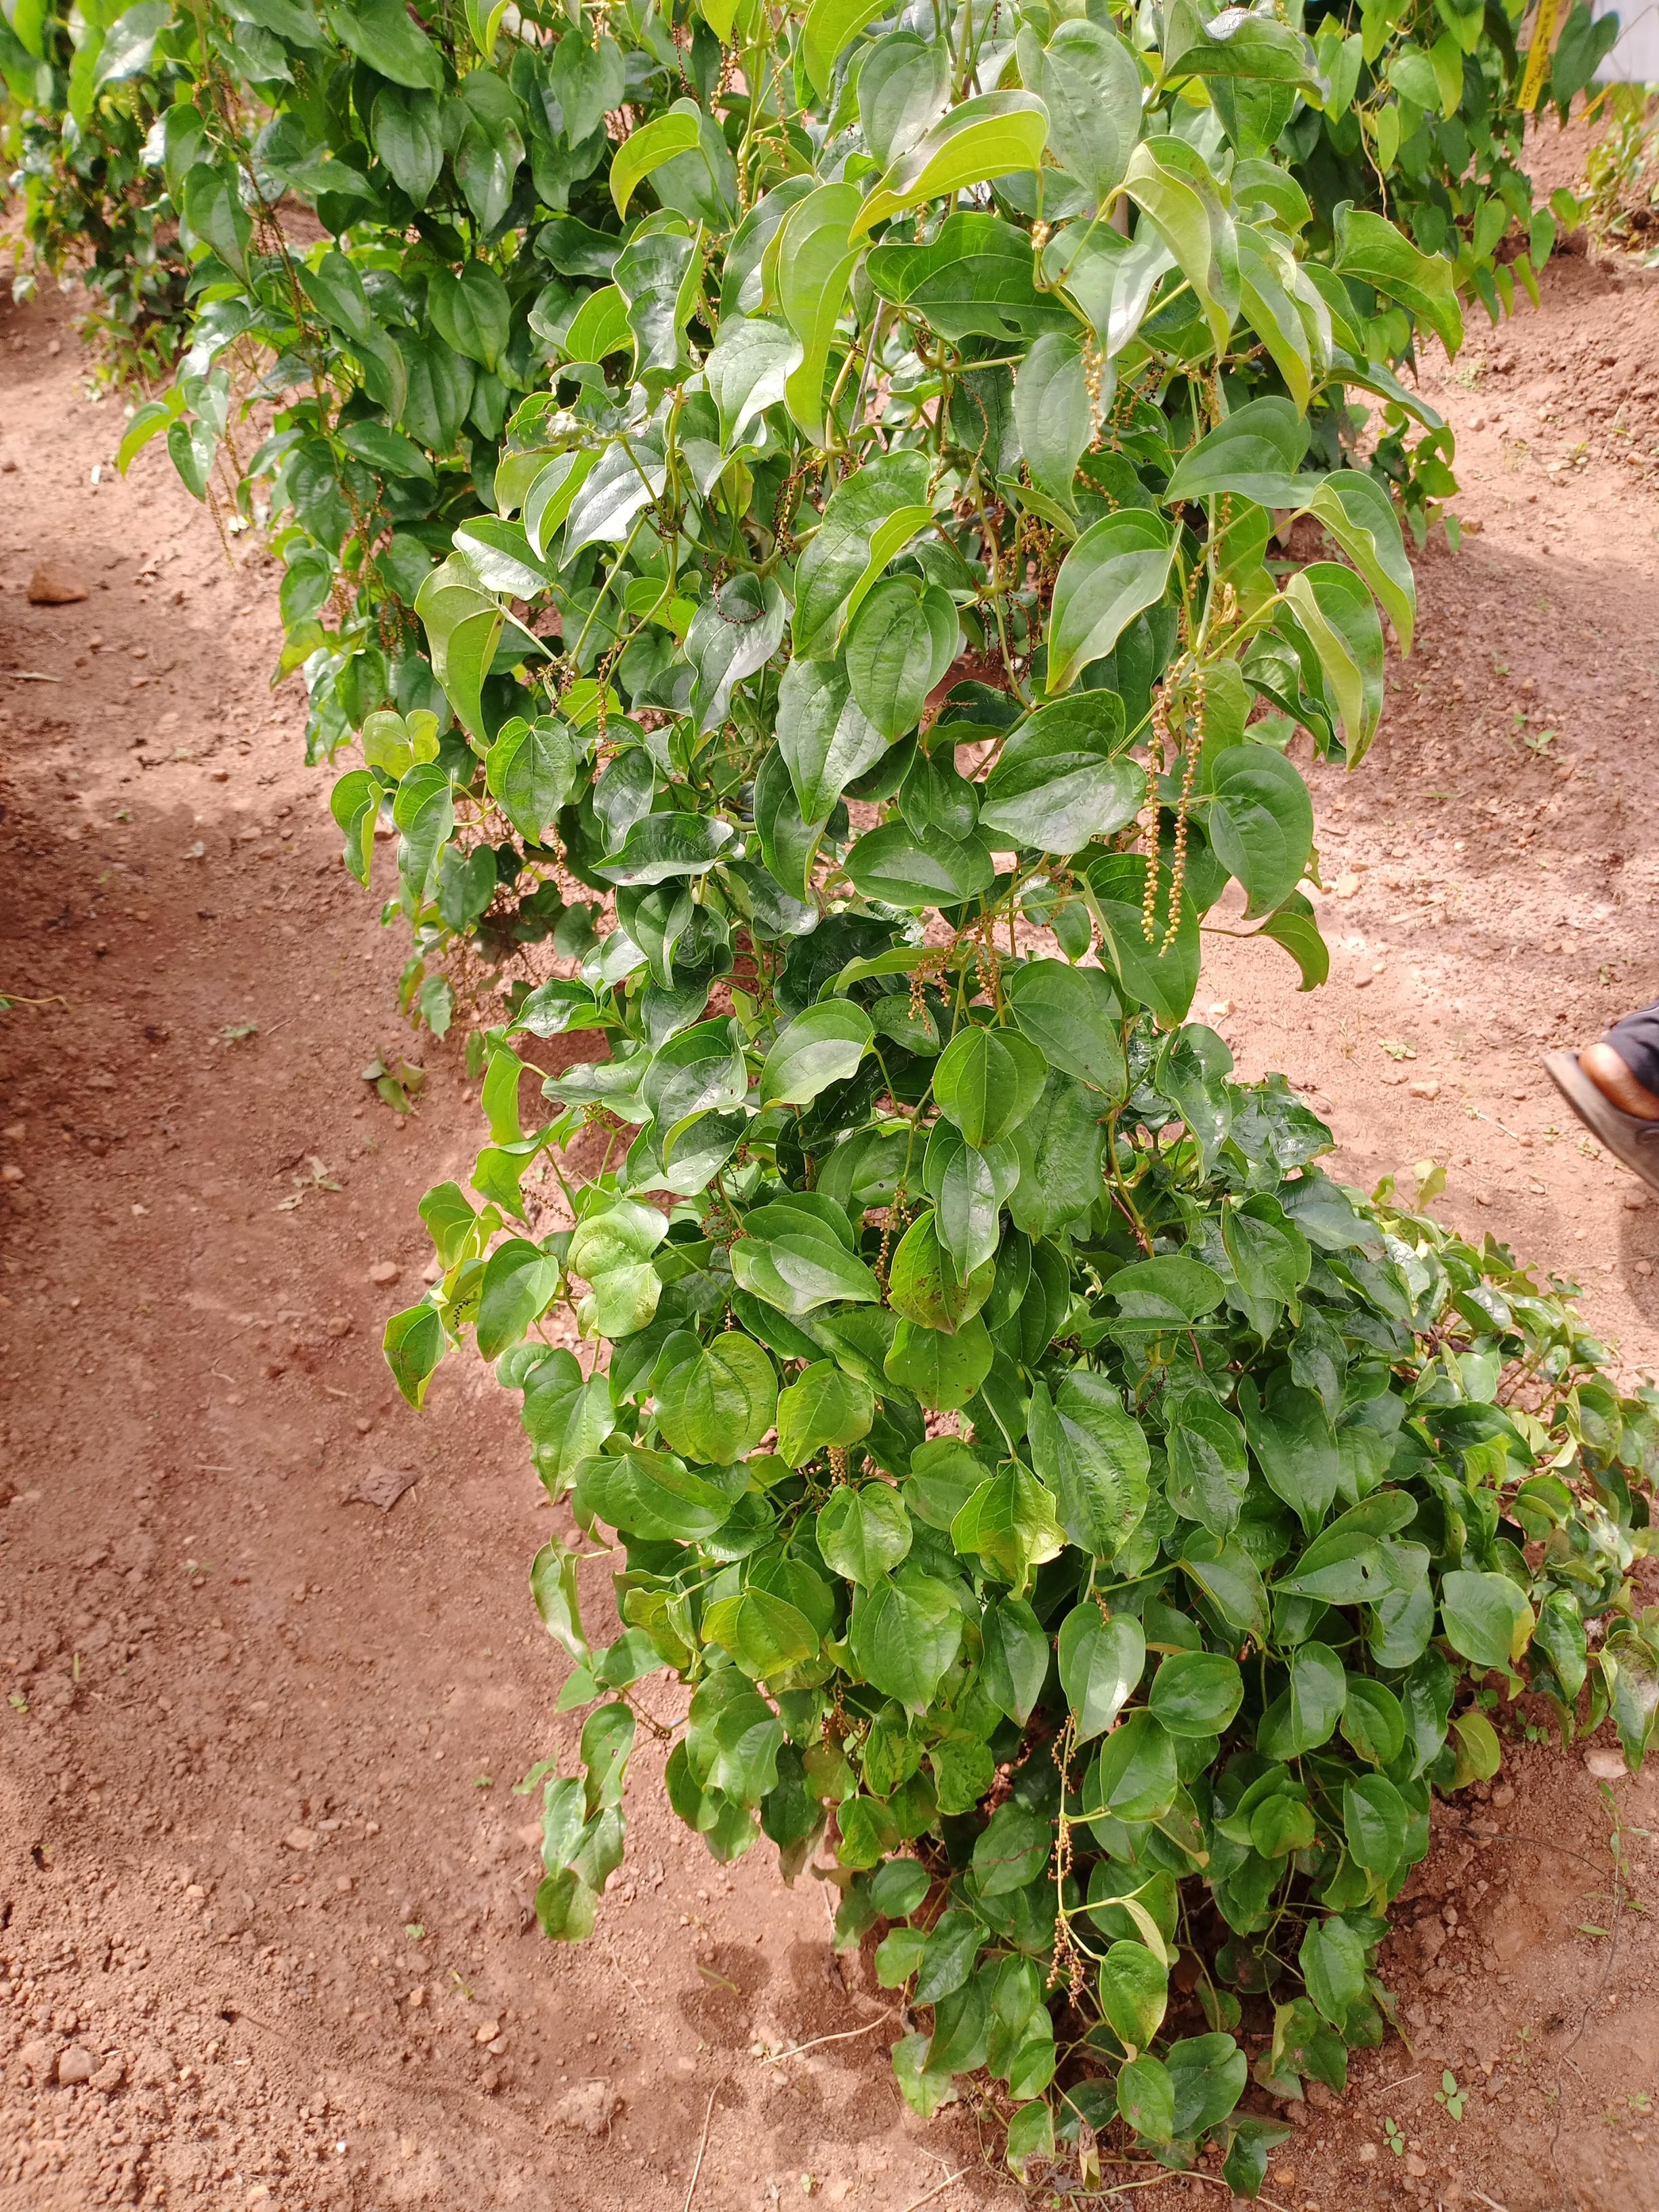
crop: yam
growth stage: vegetative
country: Nigeria
